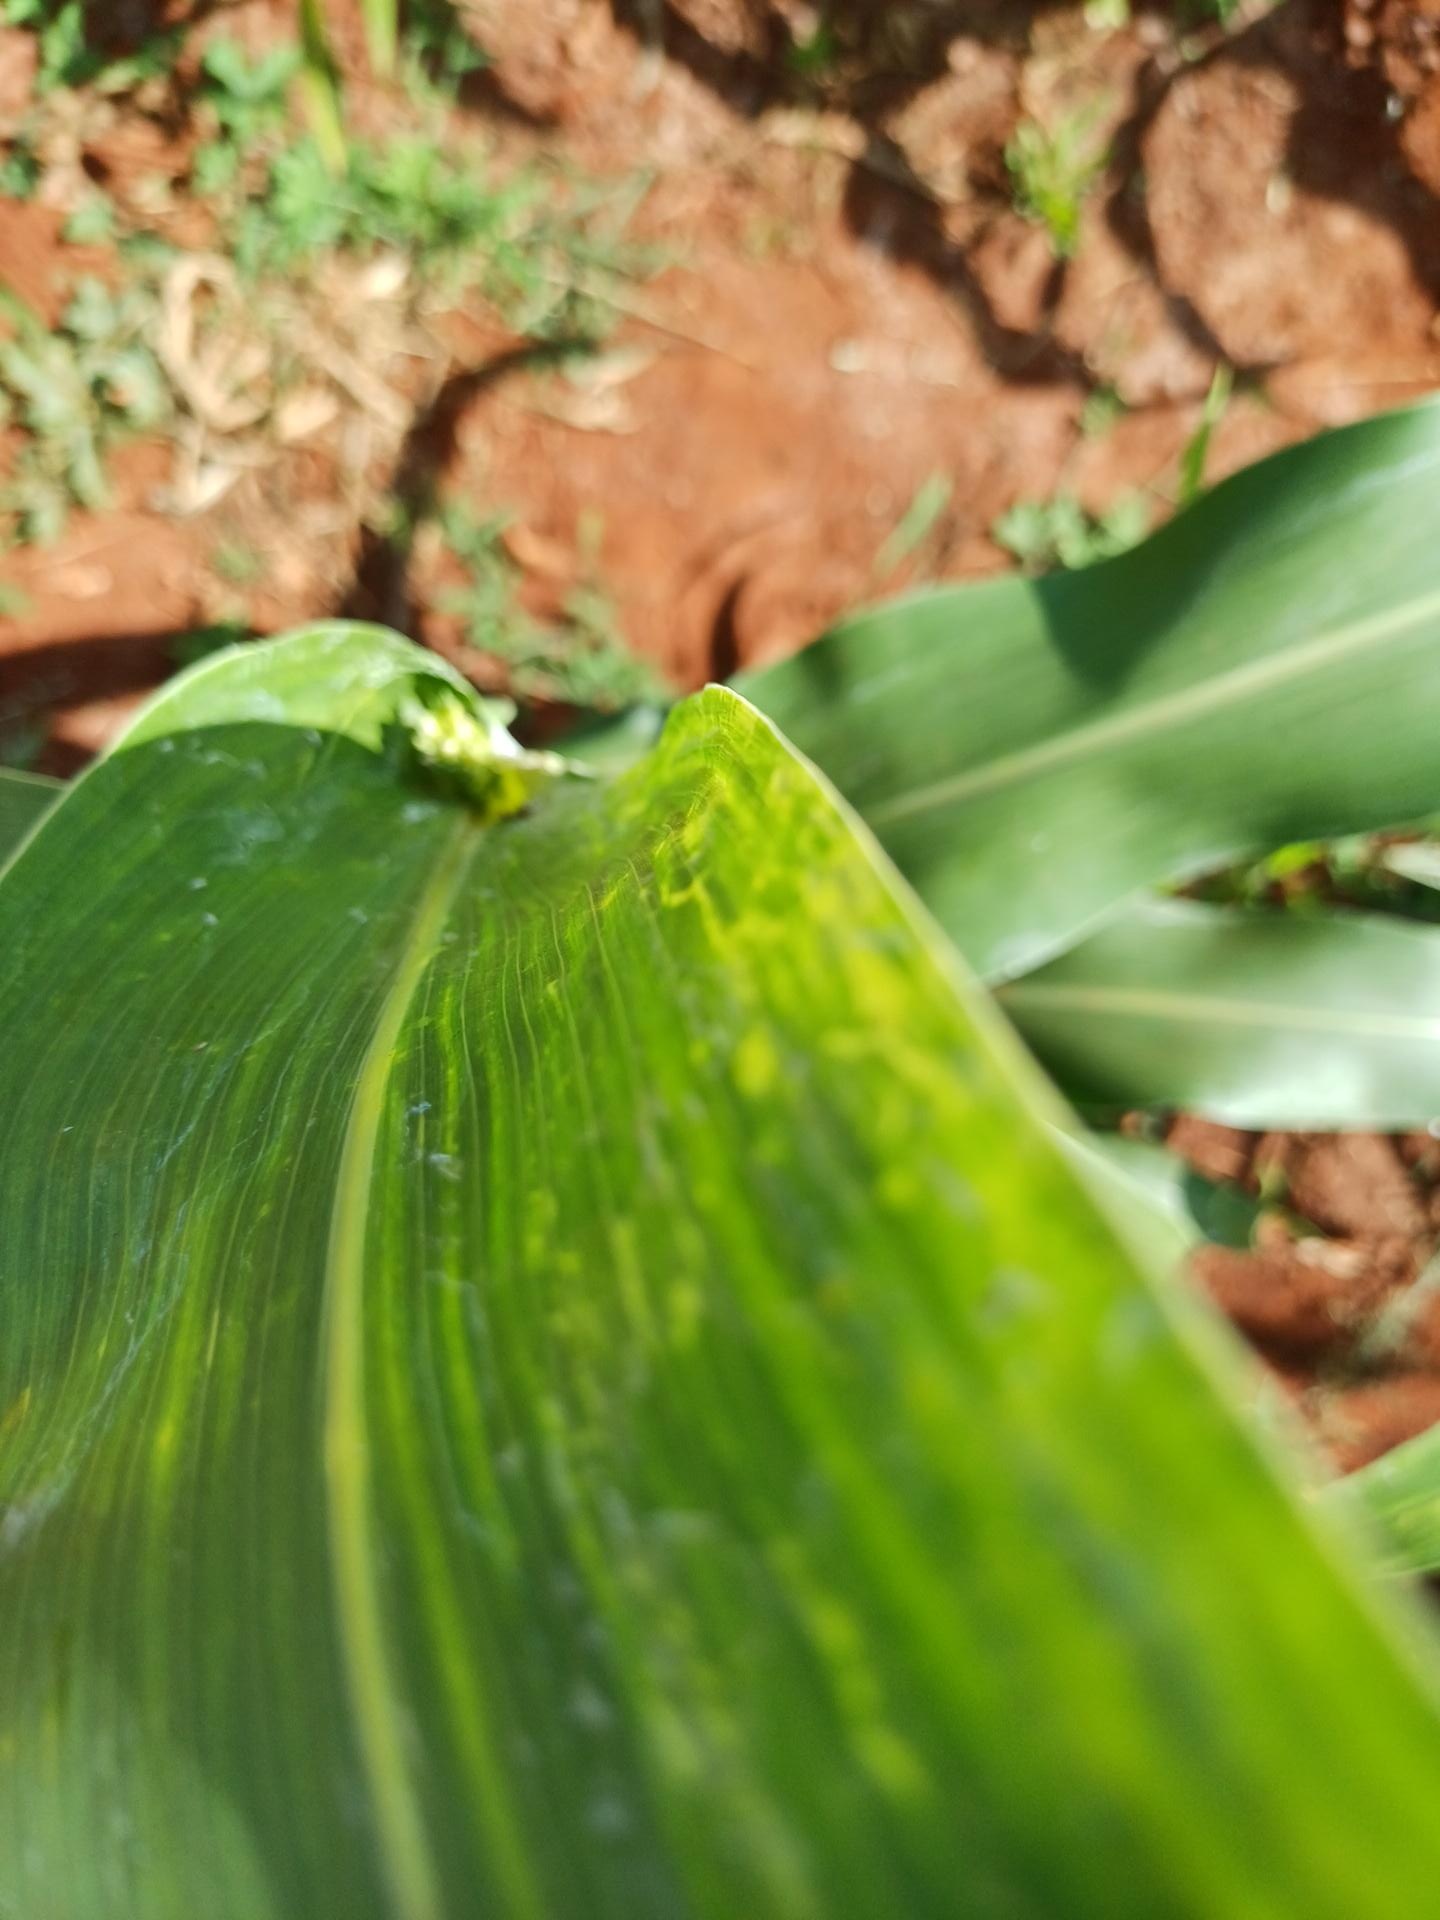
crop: sorghum
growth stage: heading tuber
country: Kenya
